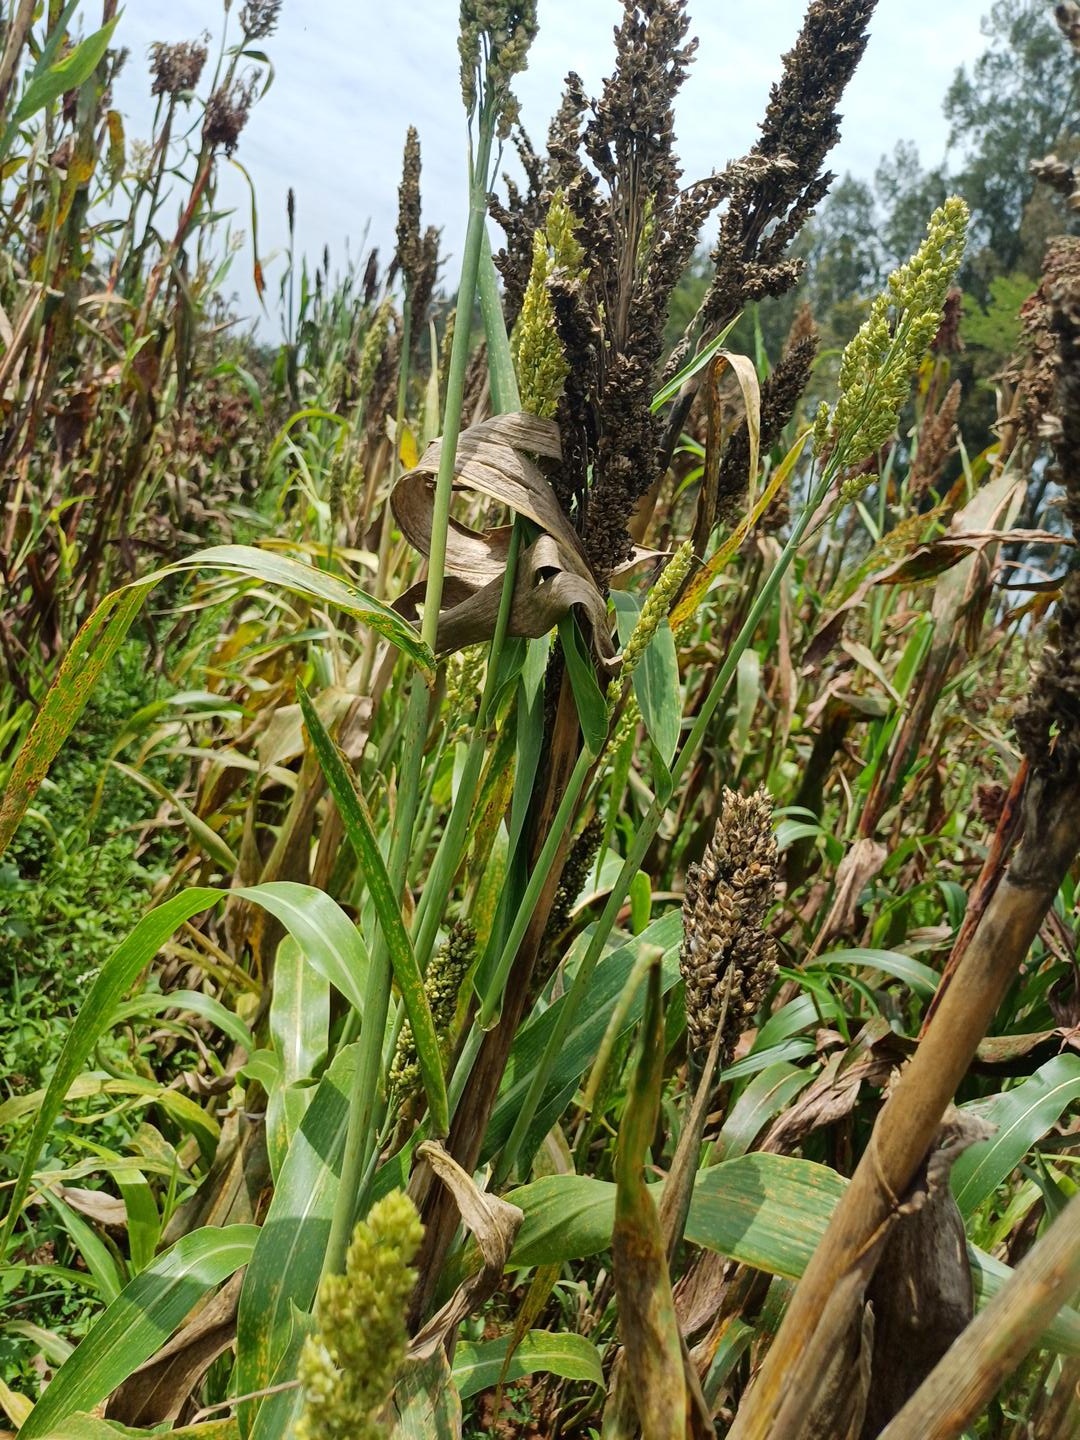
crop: sorghum
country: Kenya
